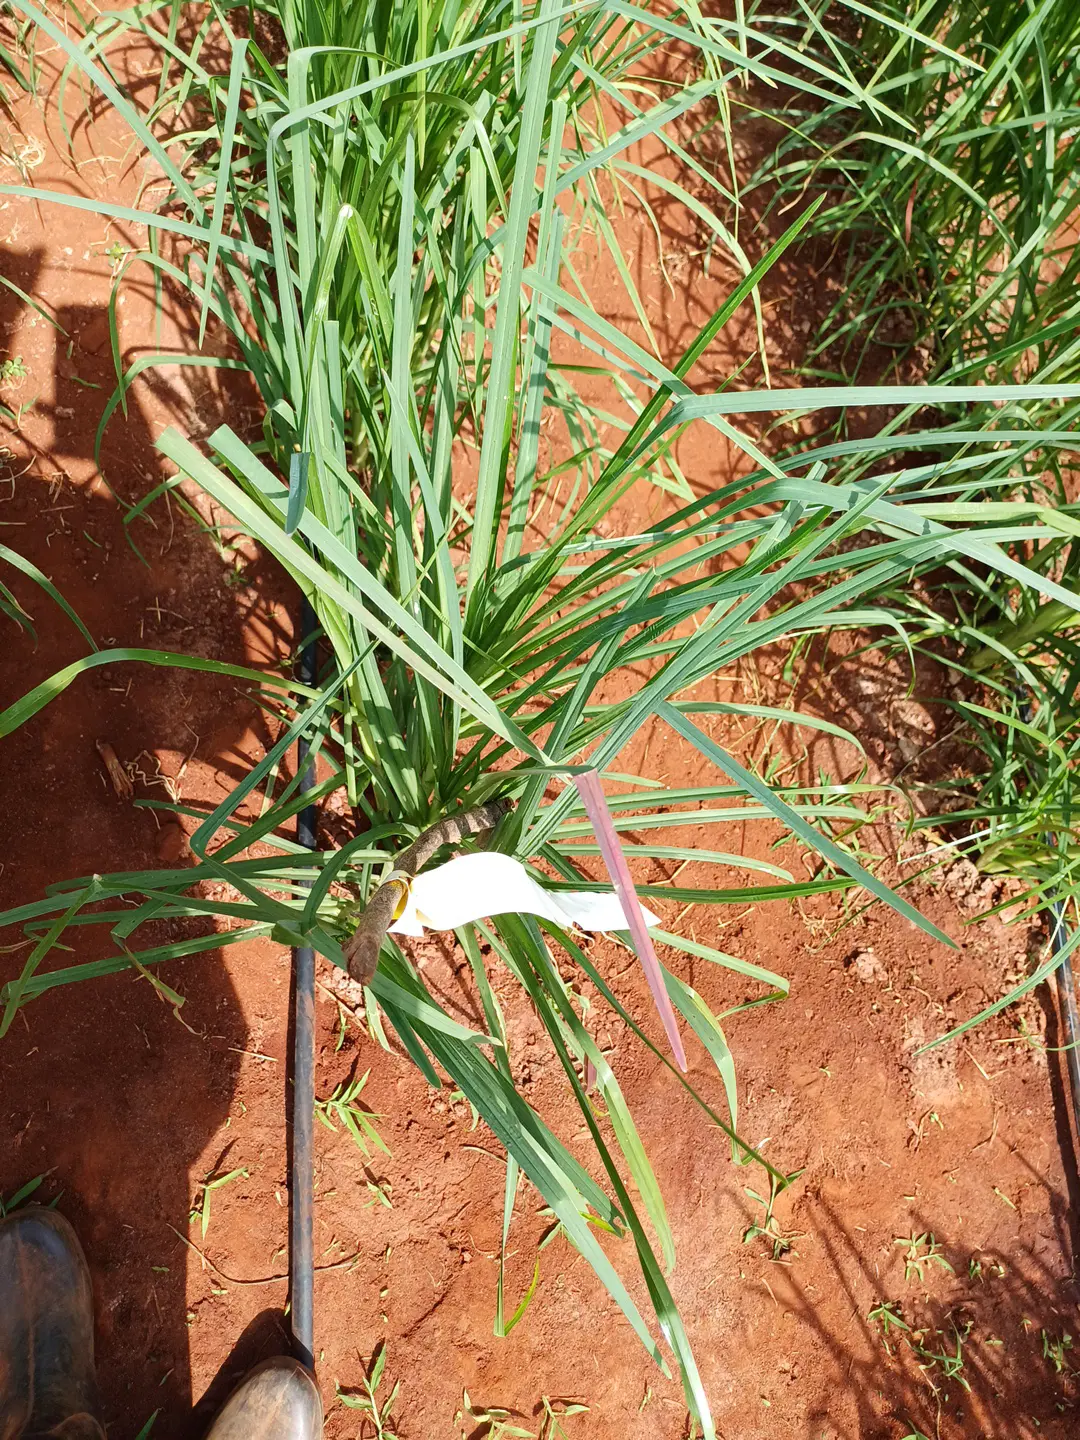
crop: finger millet
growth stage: flowering
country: Kenya
